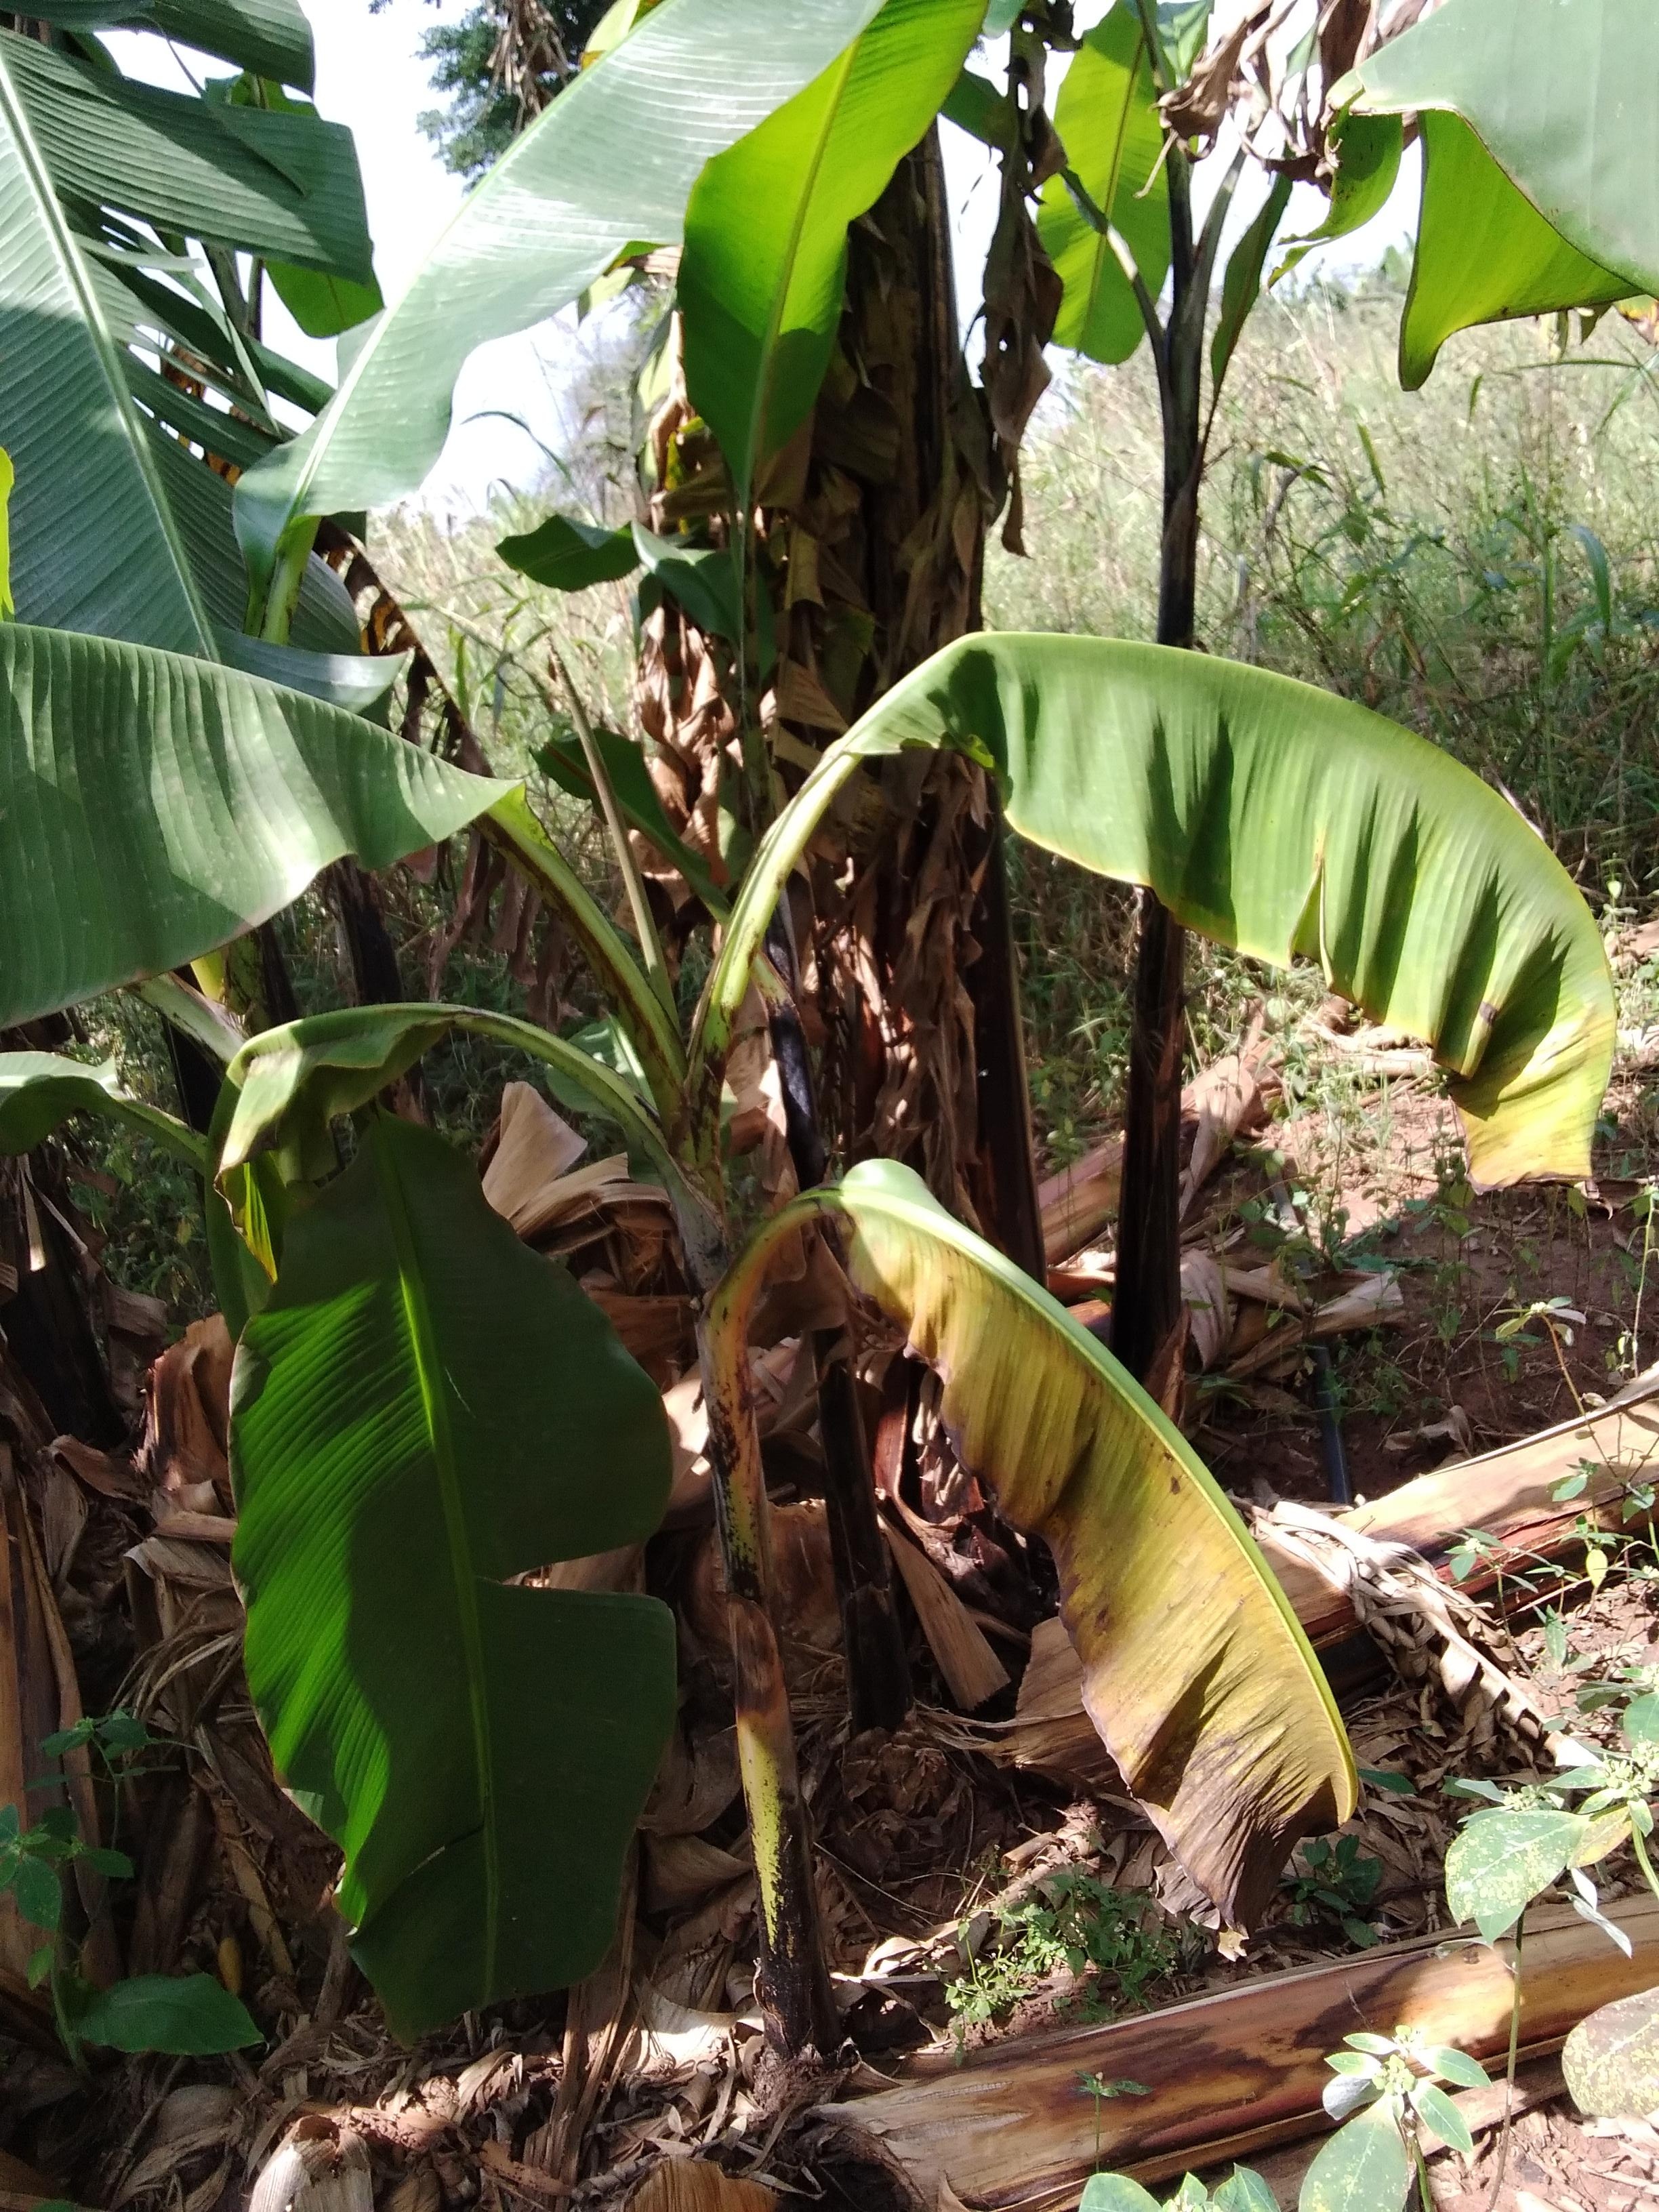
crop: banana
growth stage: vegetative
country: Uganda
